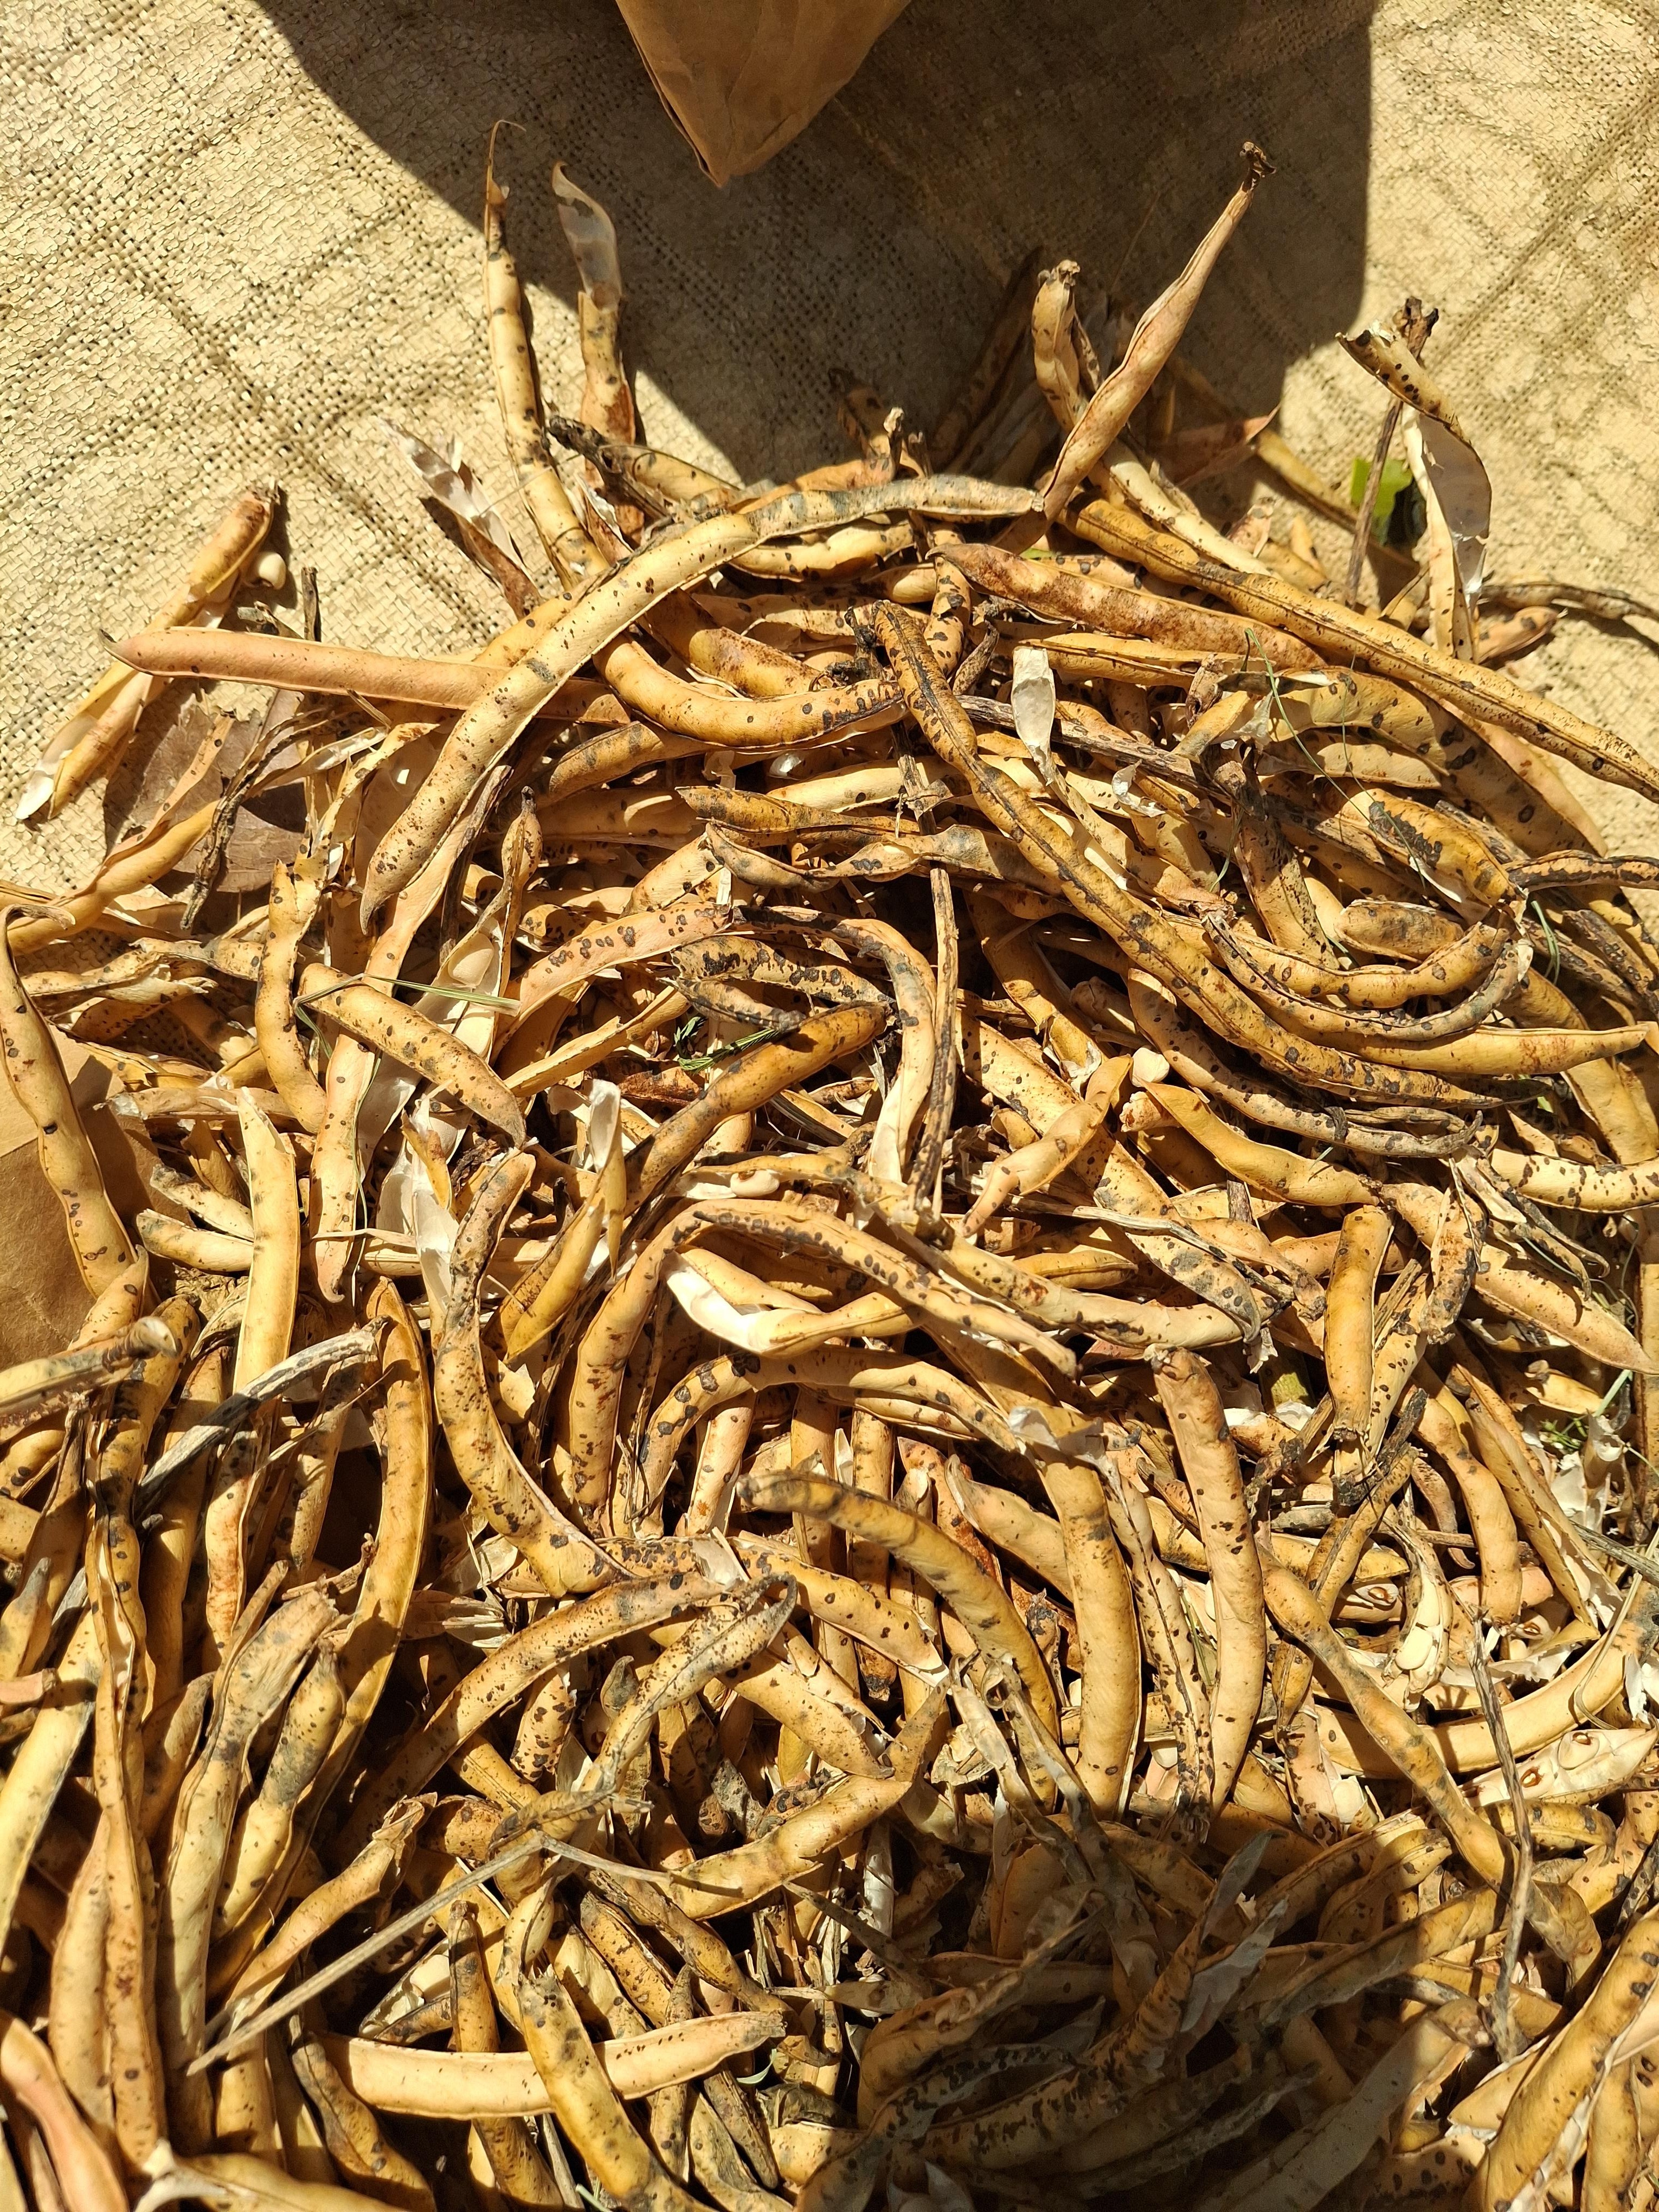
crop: cowpea
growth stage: harvest
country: Nigeria
